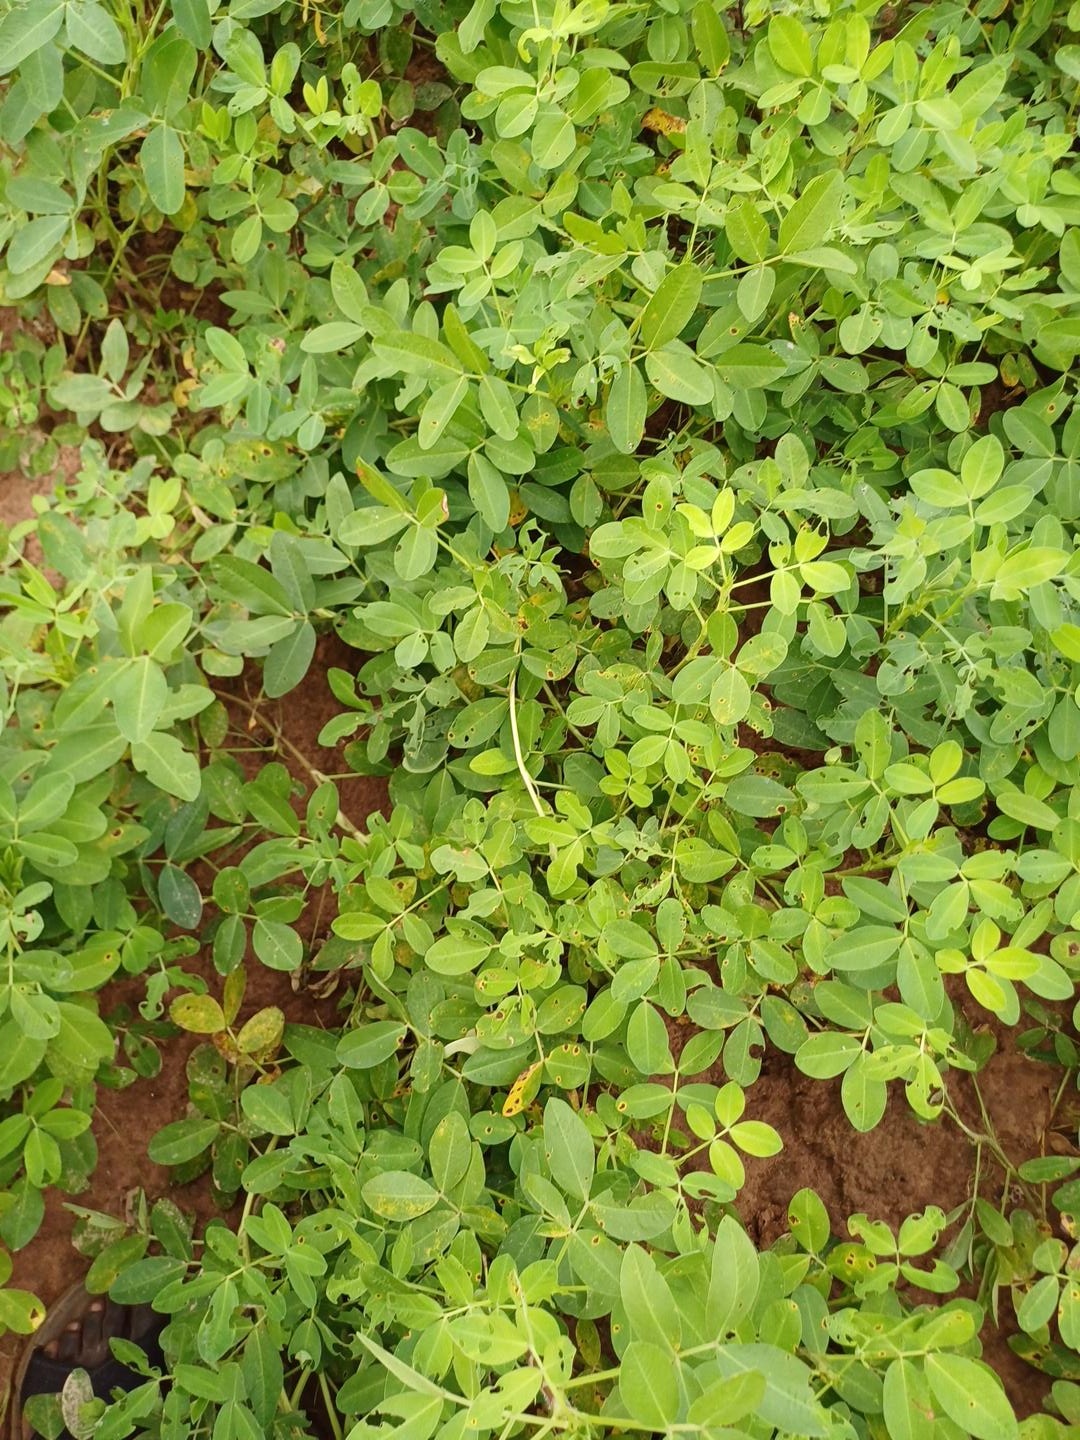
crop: groundnut
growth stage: flowering
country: Senegal
